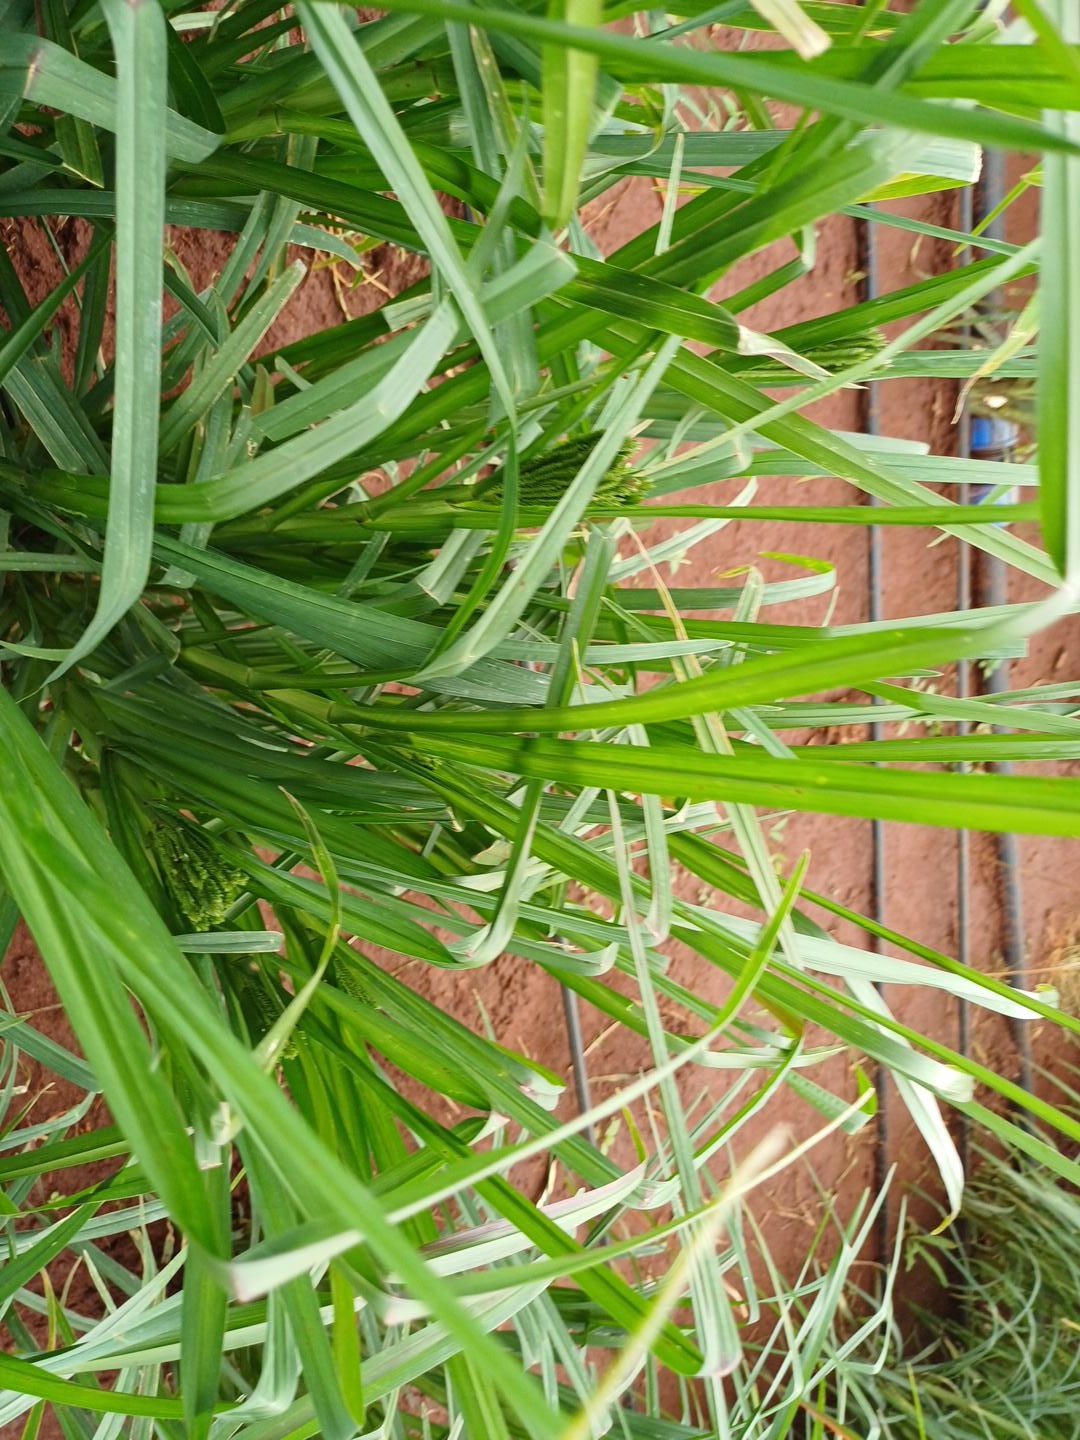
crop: finger millet
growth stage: vegetative
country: Kenya
